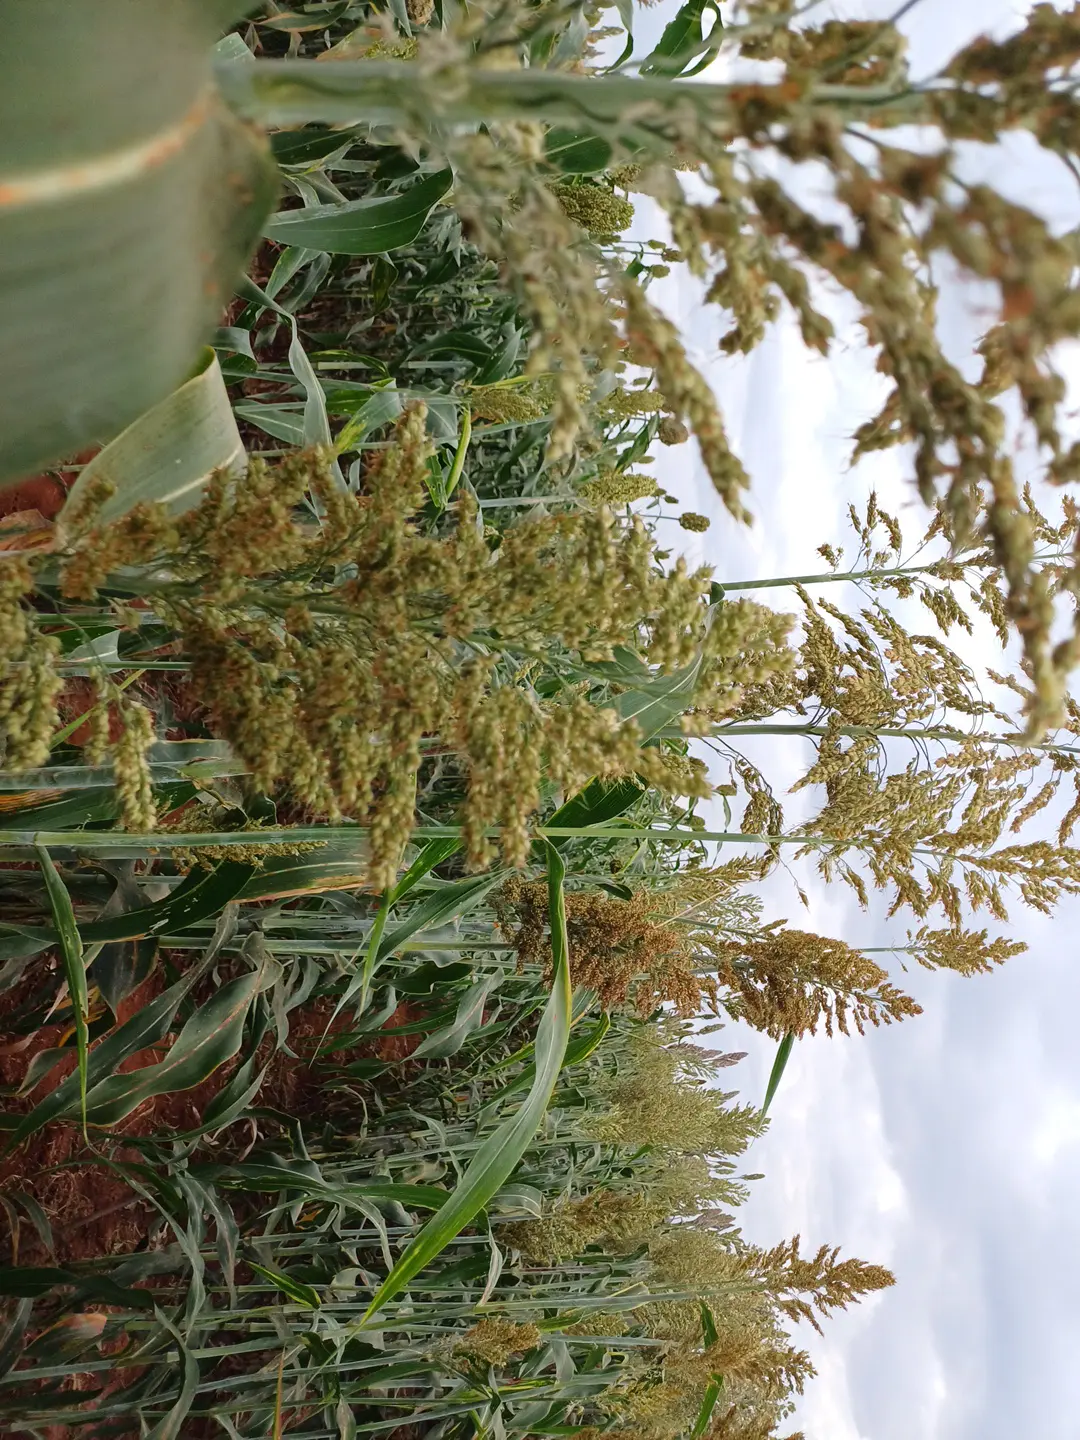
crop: sorghum
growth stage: filling grain
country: Kenya
